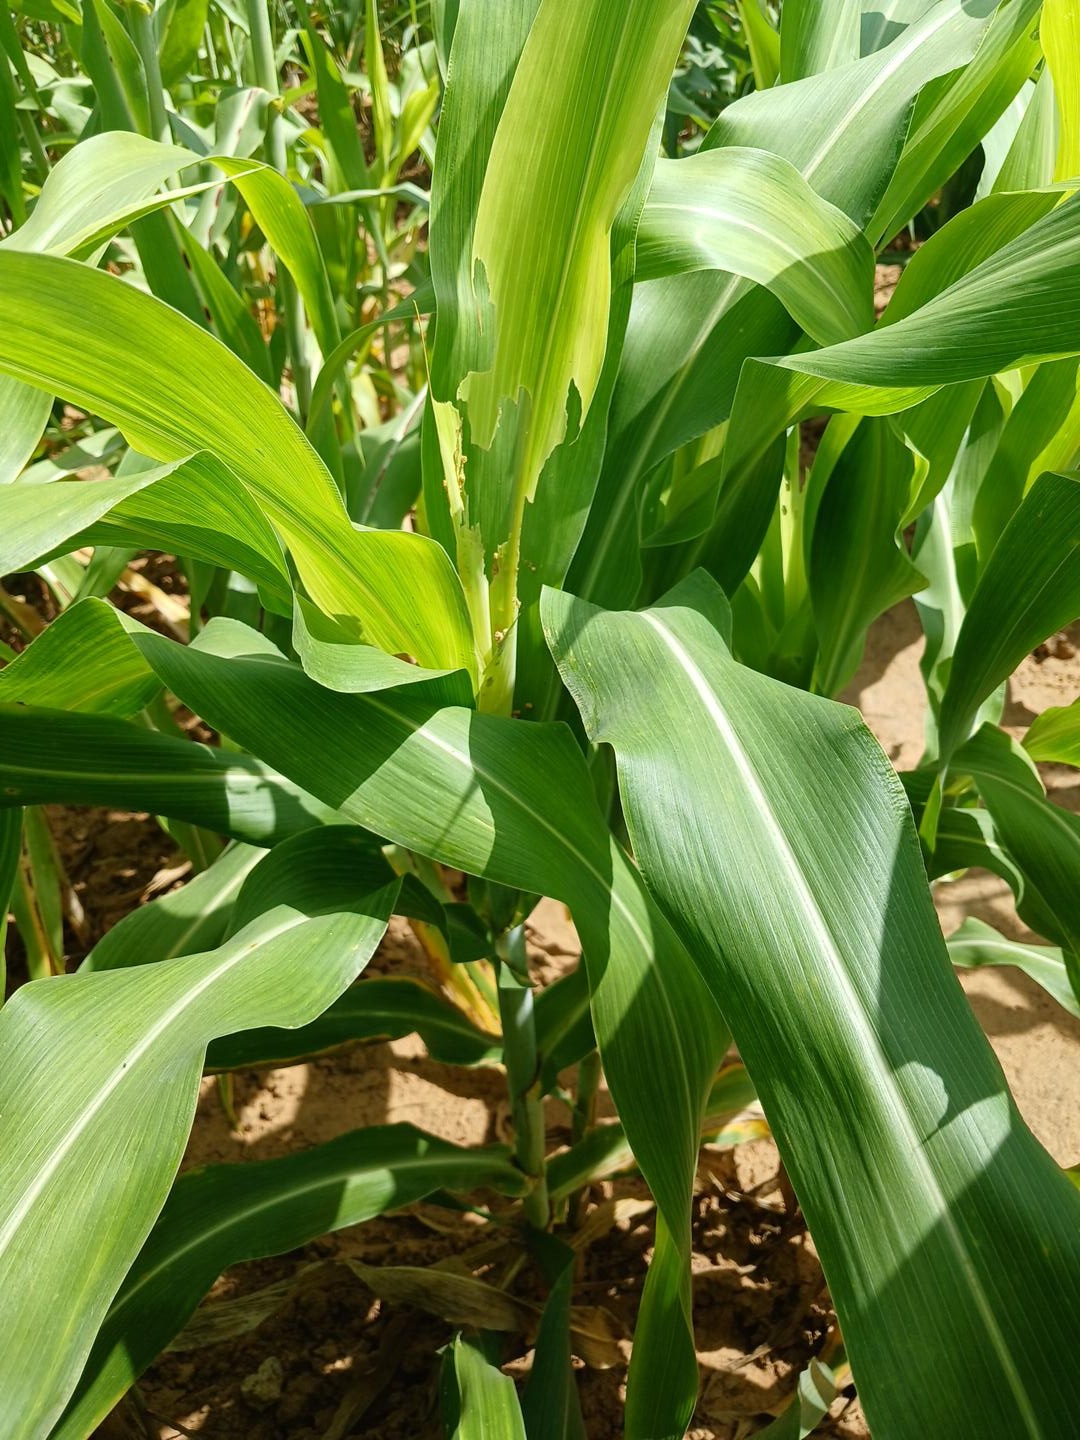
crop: sorghum
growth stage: vegetative
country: Senegal
